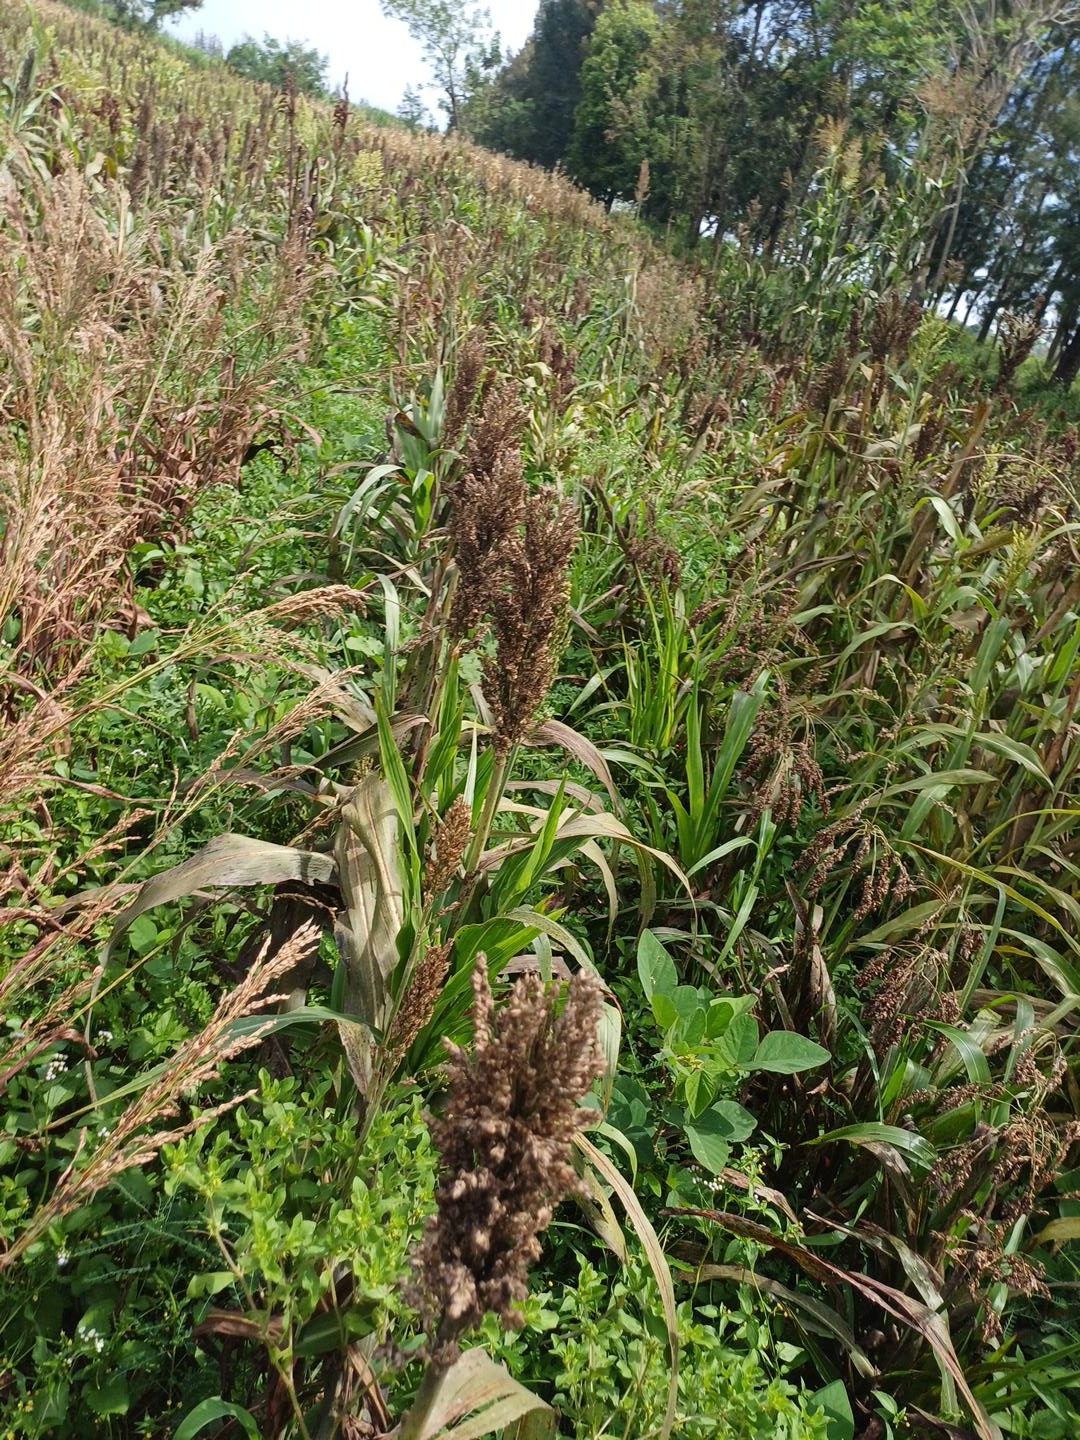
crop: sorghum
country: Kenya
